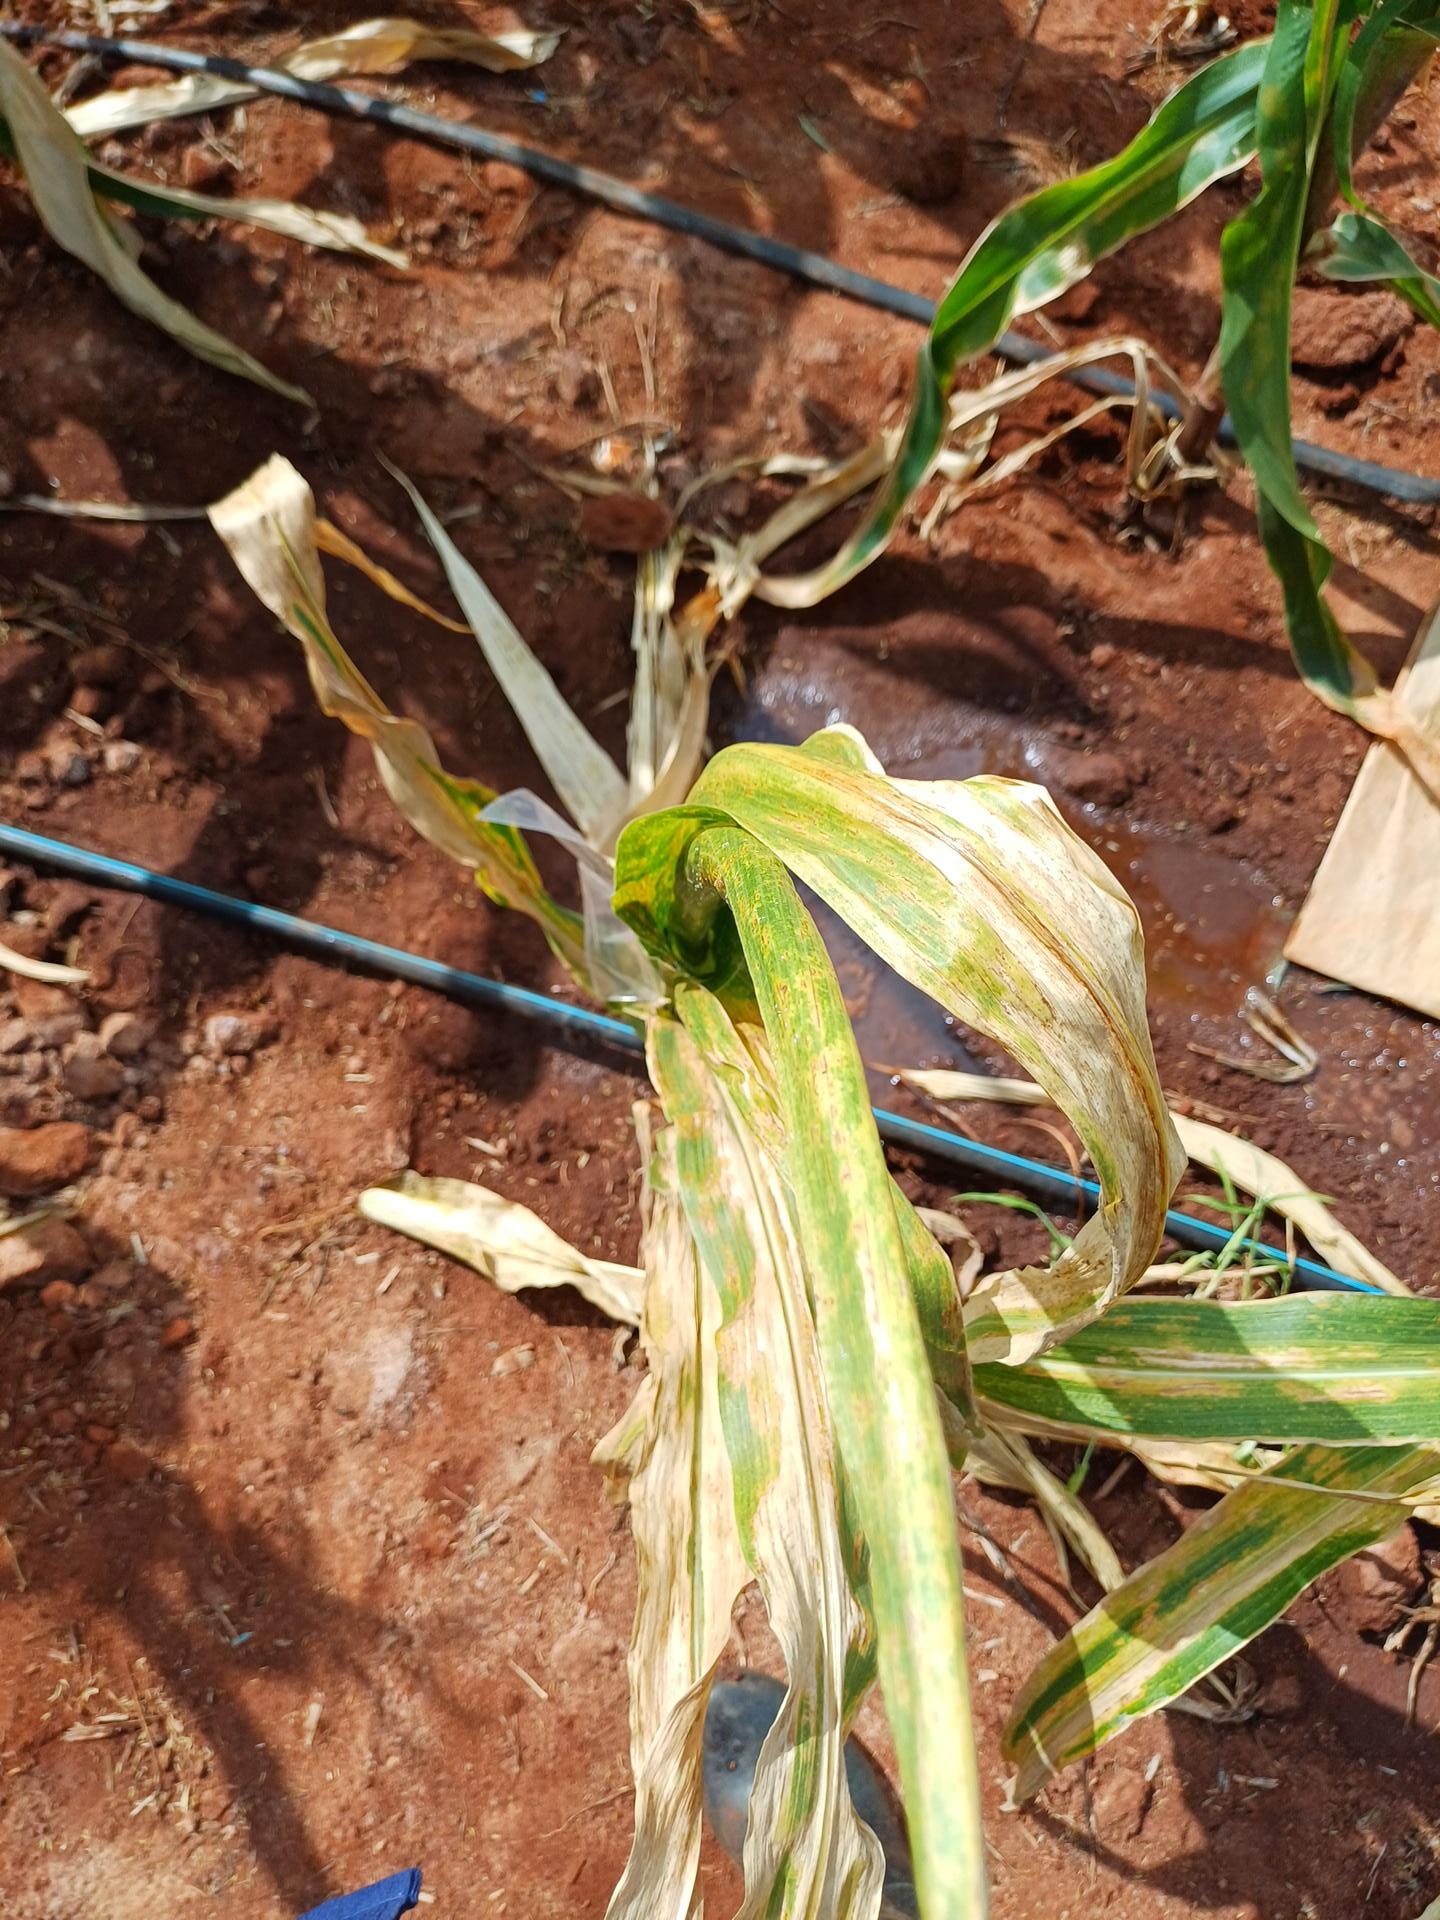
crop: maize
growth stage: flowering
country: Kenya
